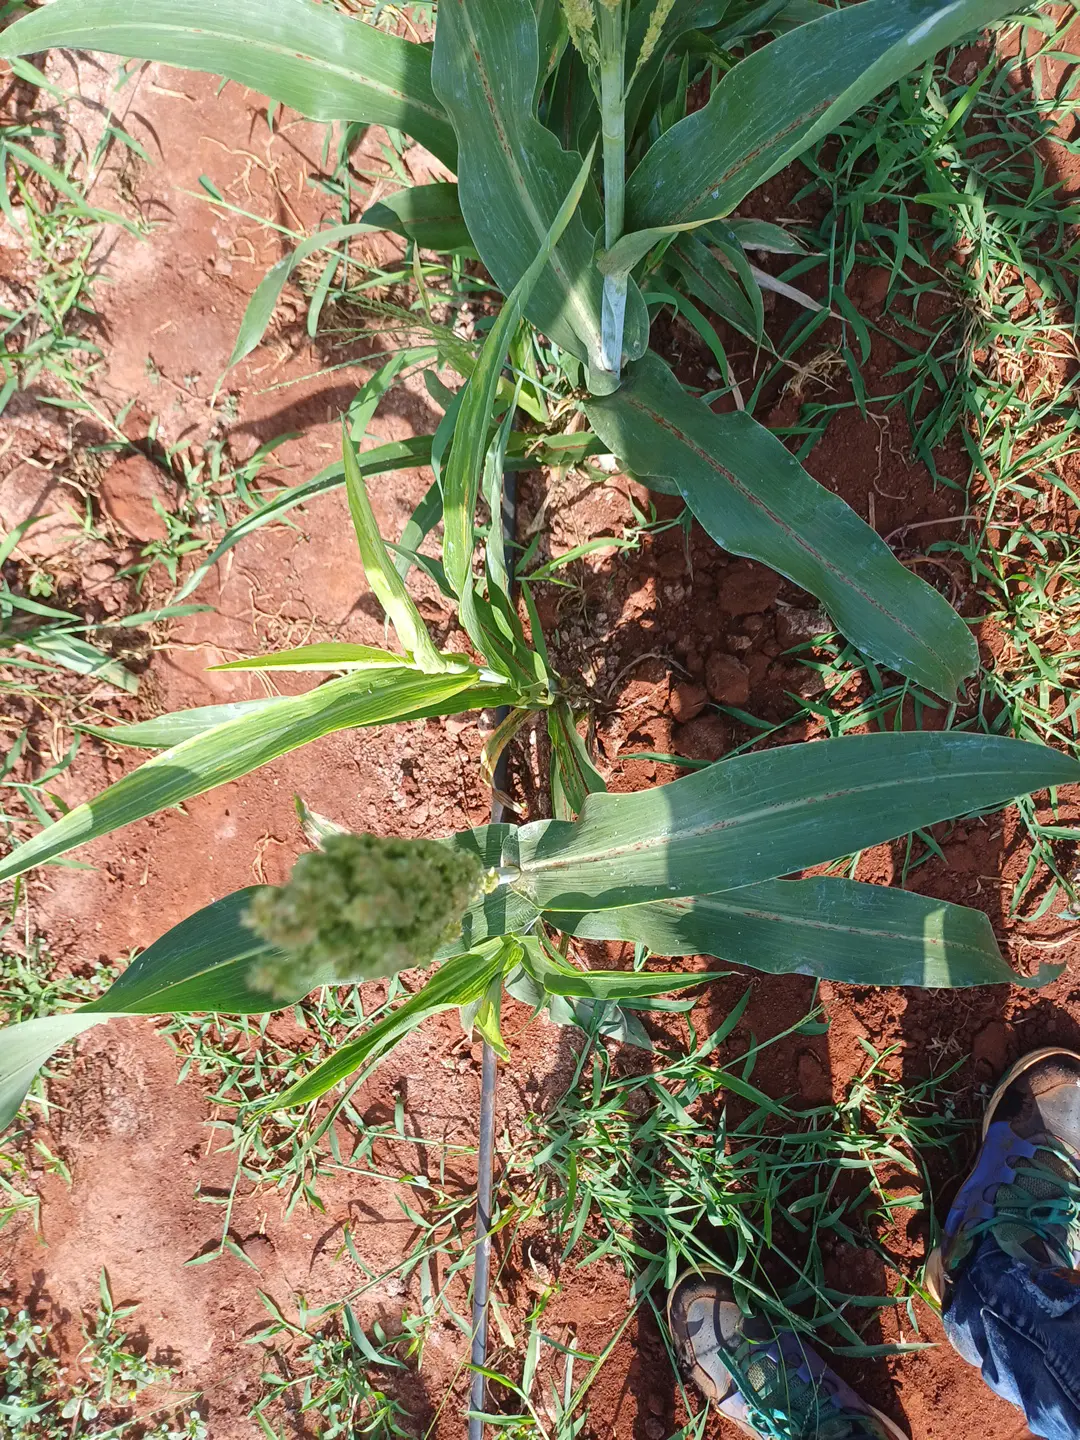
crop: sorghum
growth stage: heading tuber
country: Kenya
